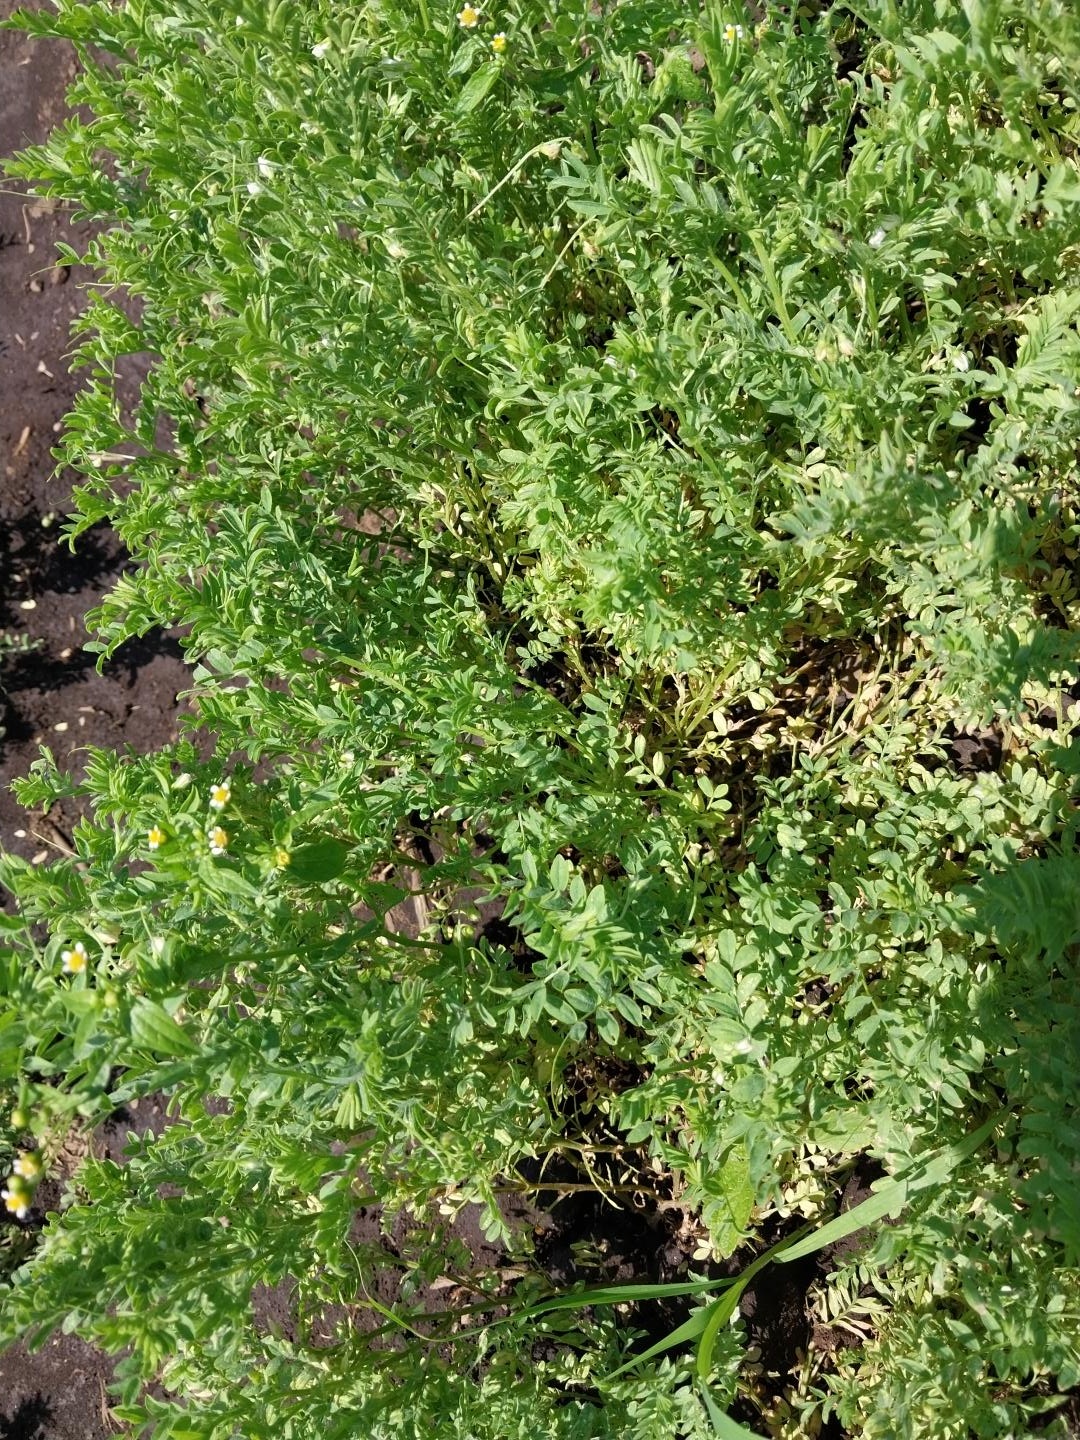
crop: lentil
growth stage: flowering
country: Tanzania
